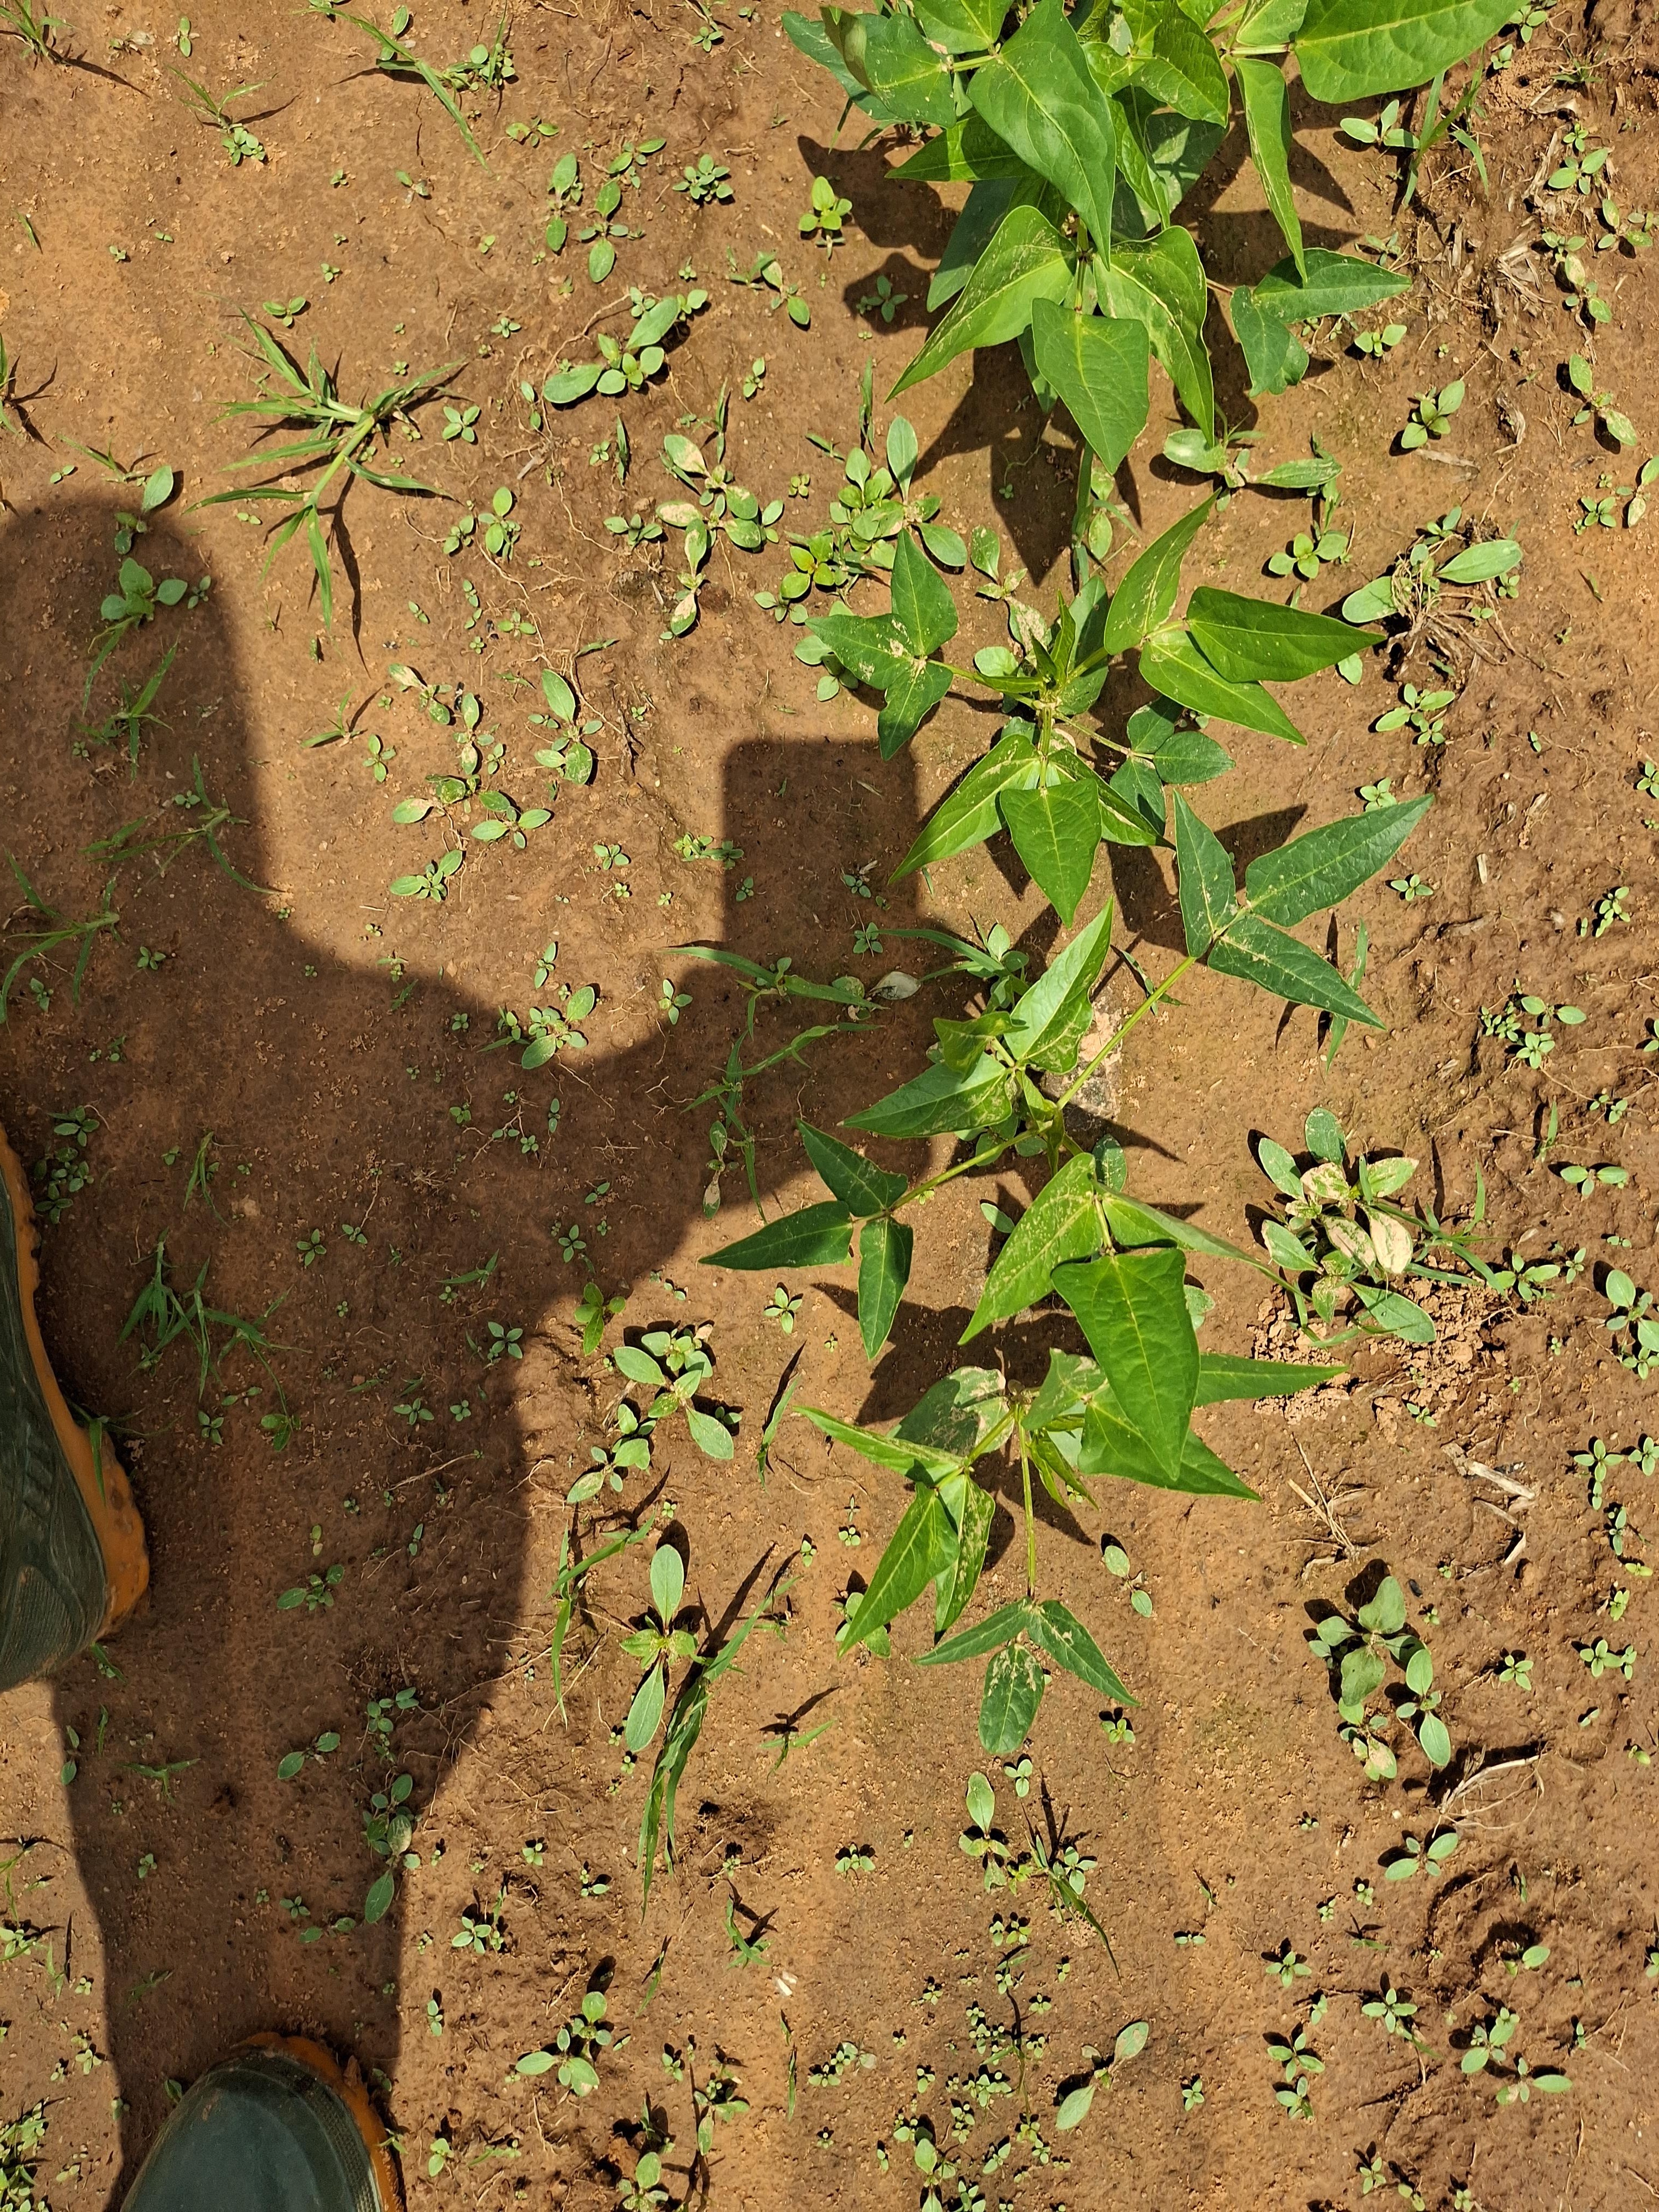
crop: cowpea
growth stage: sprouting emergence
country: Nigeria
